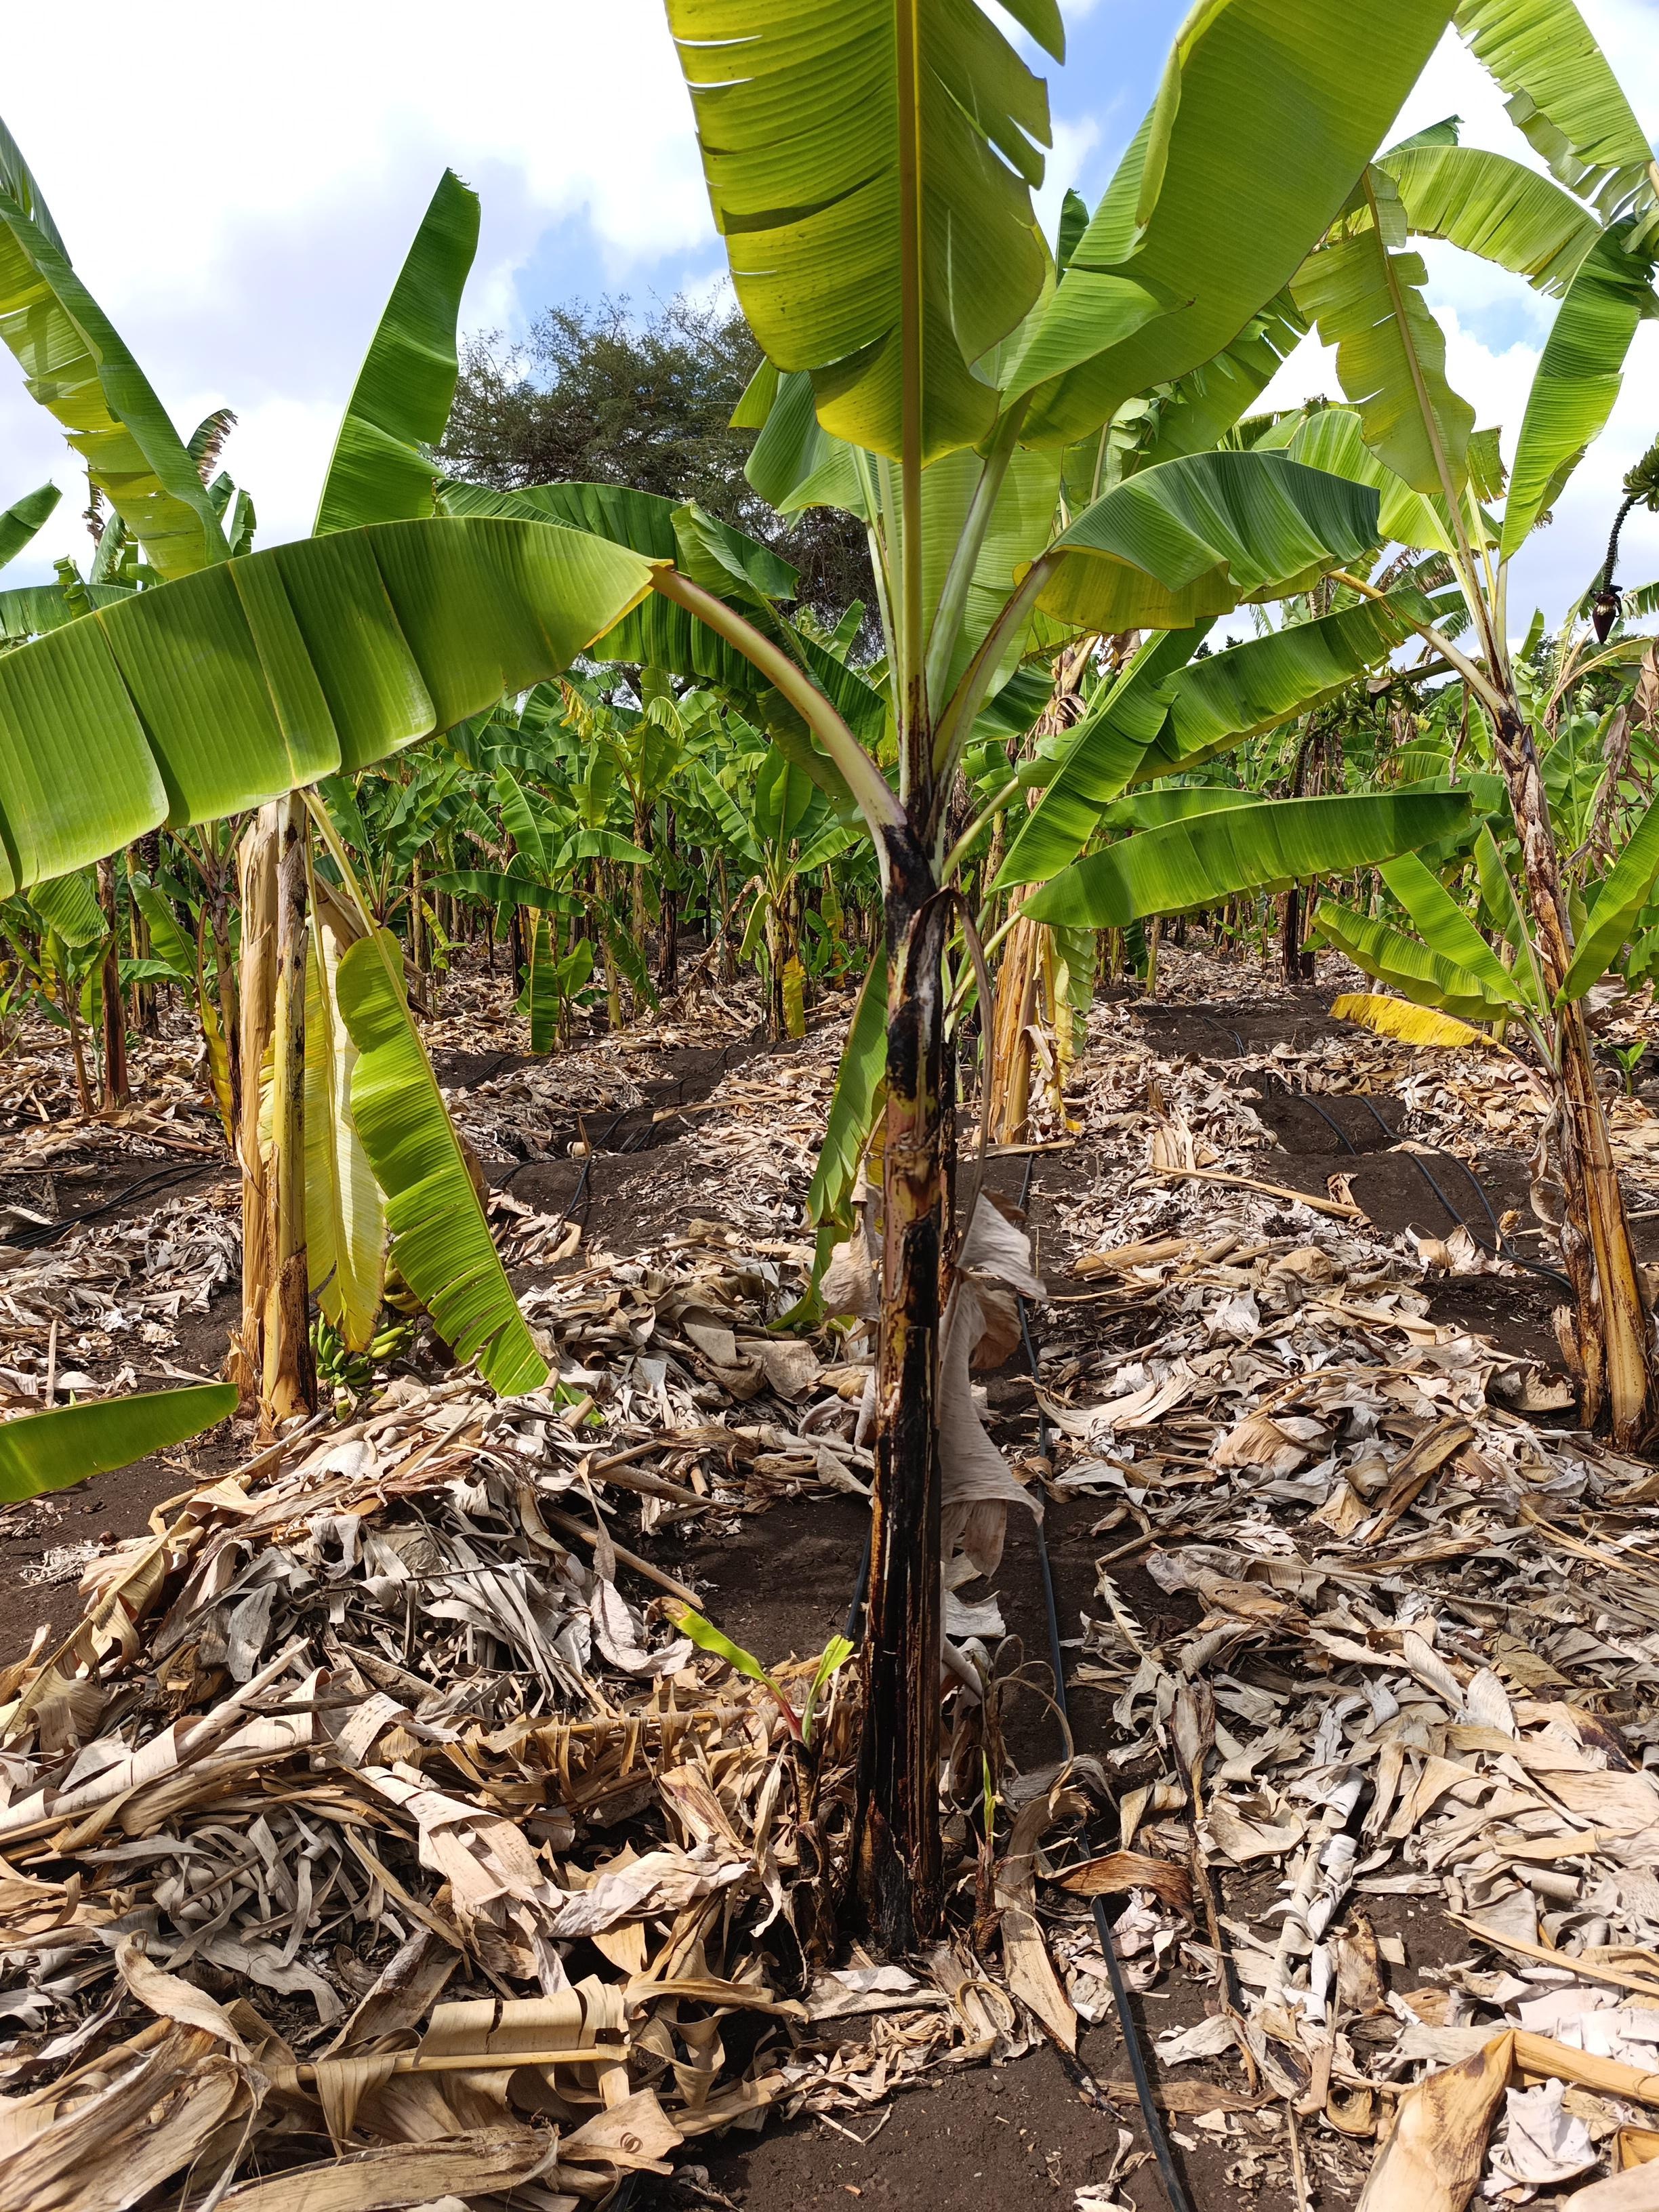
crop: banana
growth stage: vegetative
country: Tanzania
